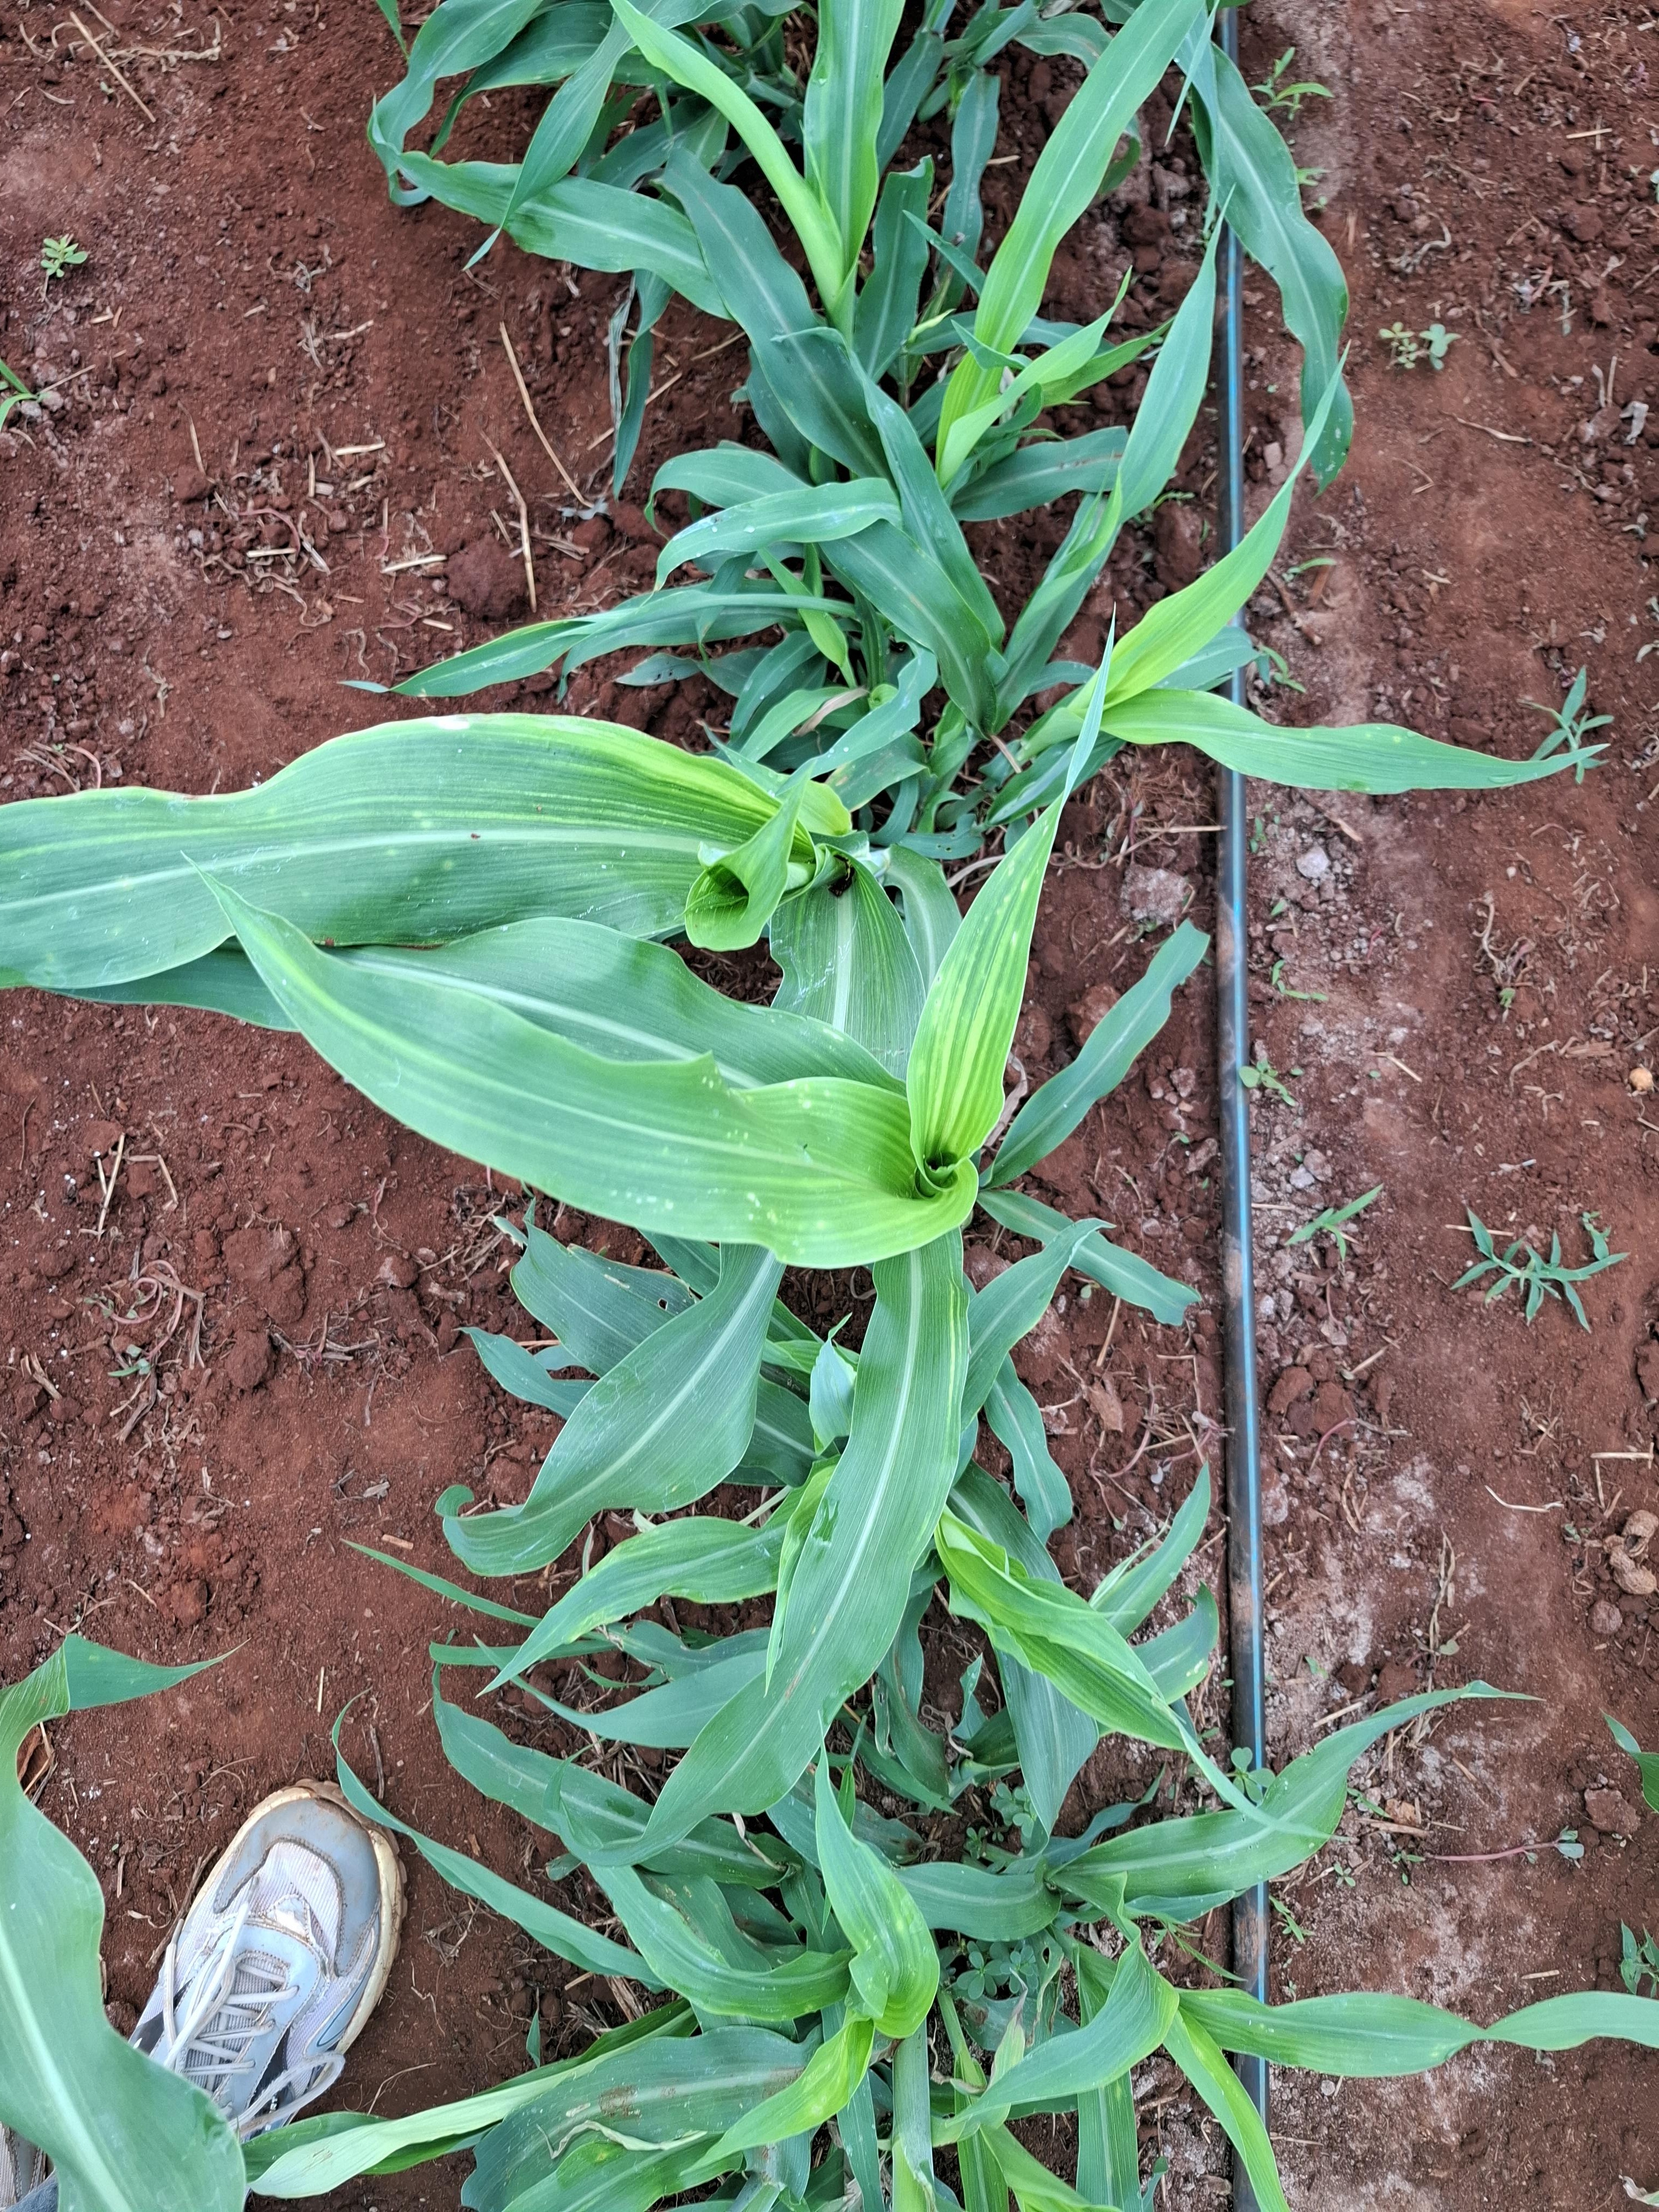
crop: sorghum
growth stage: elongation stem
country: Kenya
